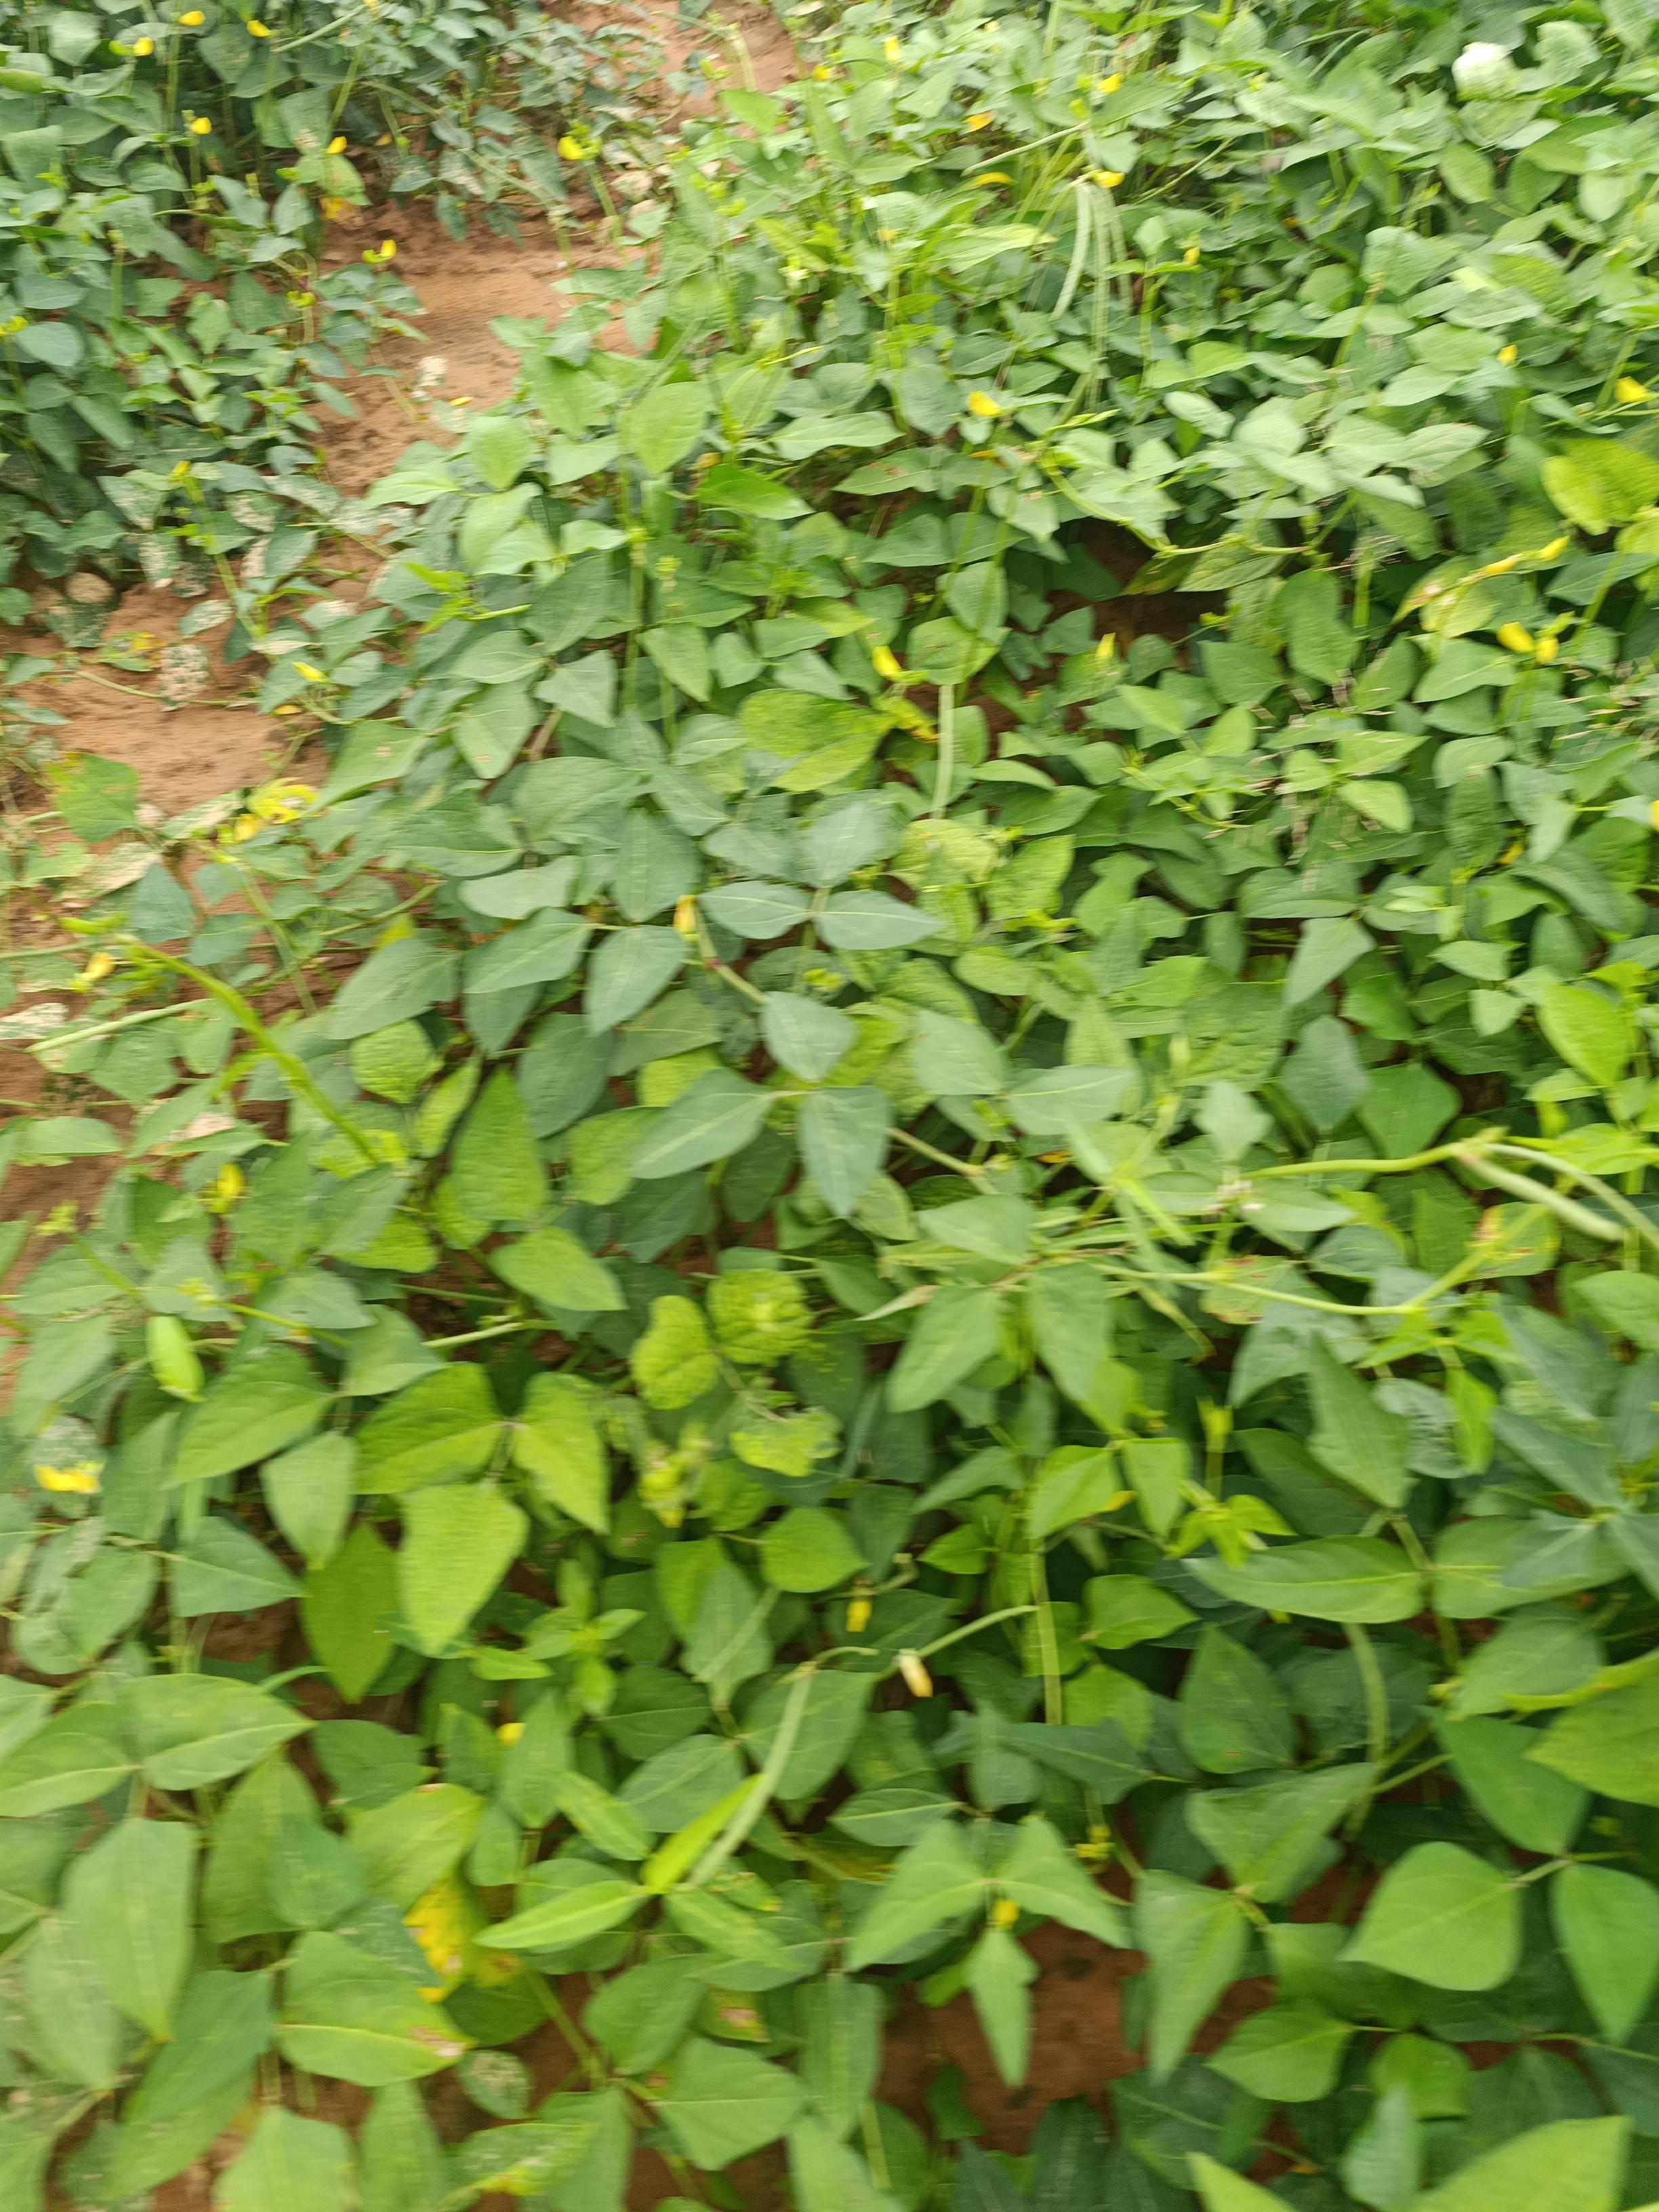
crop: cowpea
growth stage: development pod
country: Nigeria
